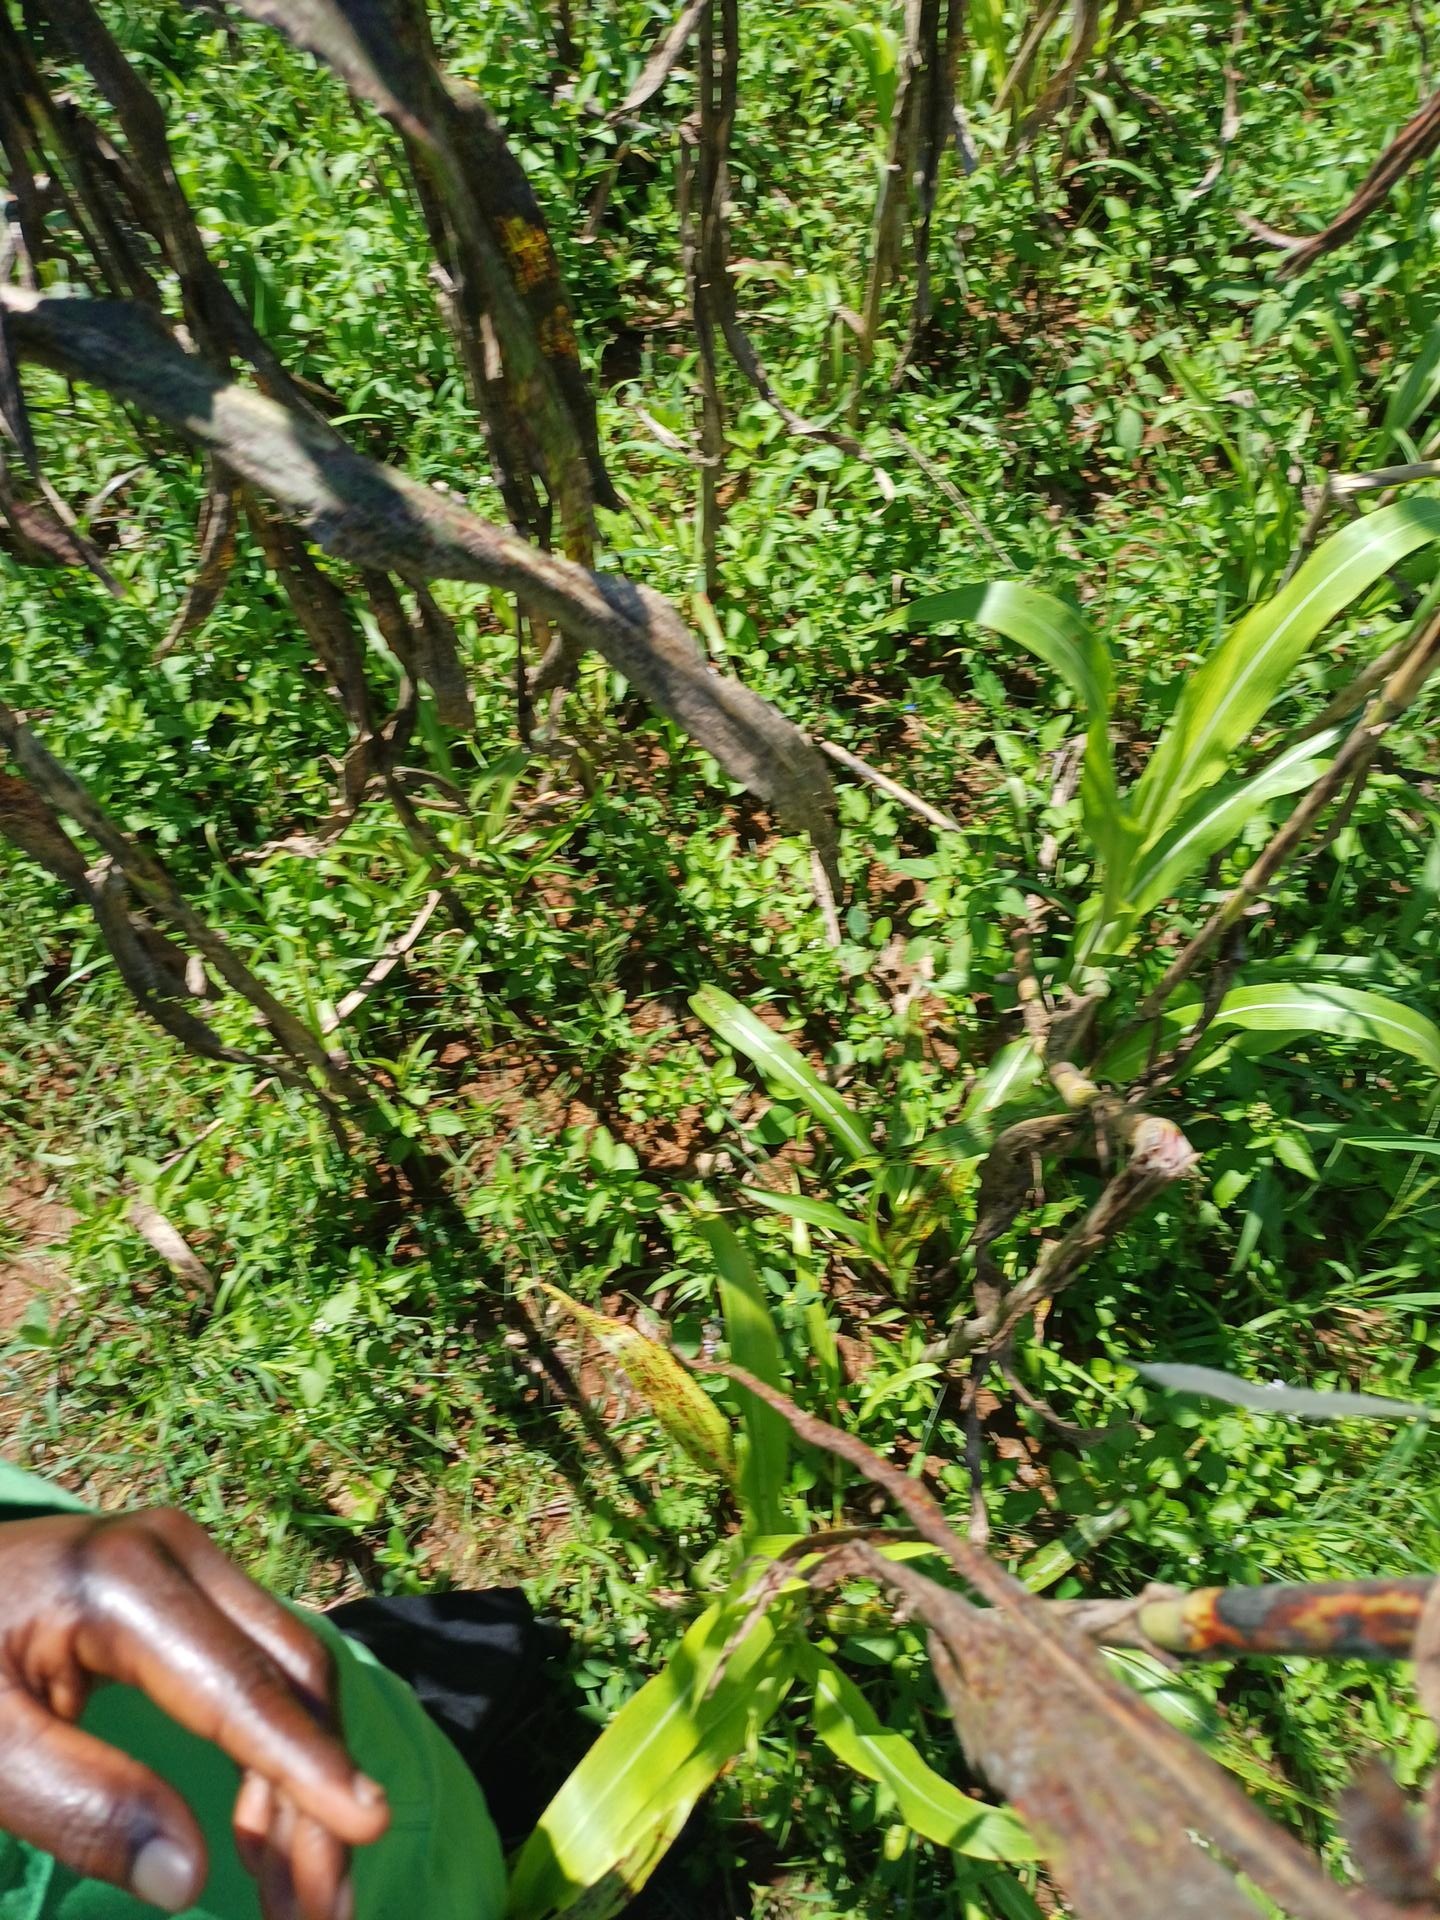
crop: sorghum
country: Kenya
